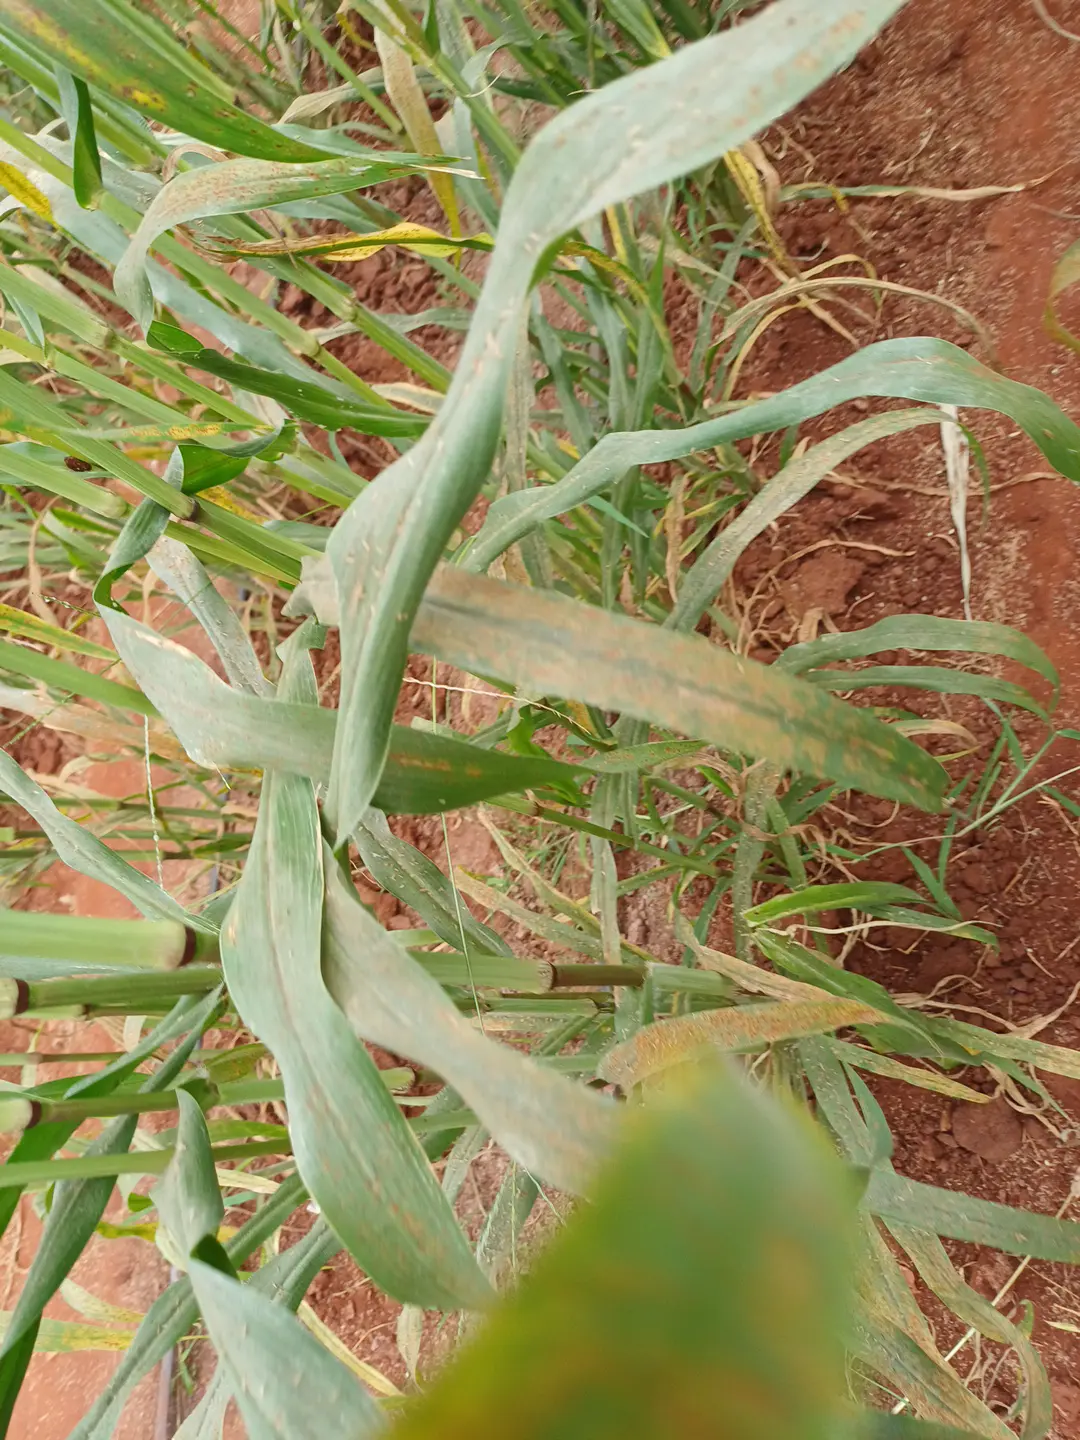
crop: pearl millet
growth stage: filling grain
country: Kenya
